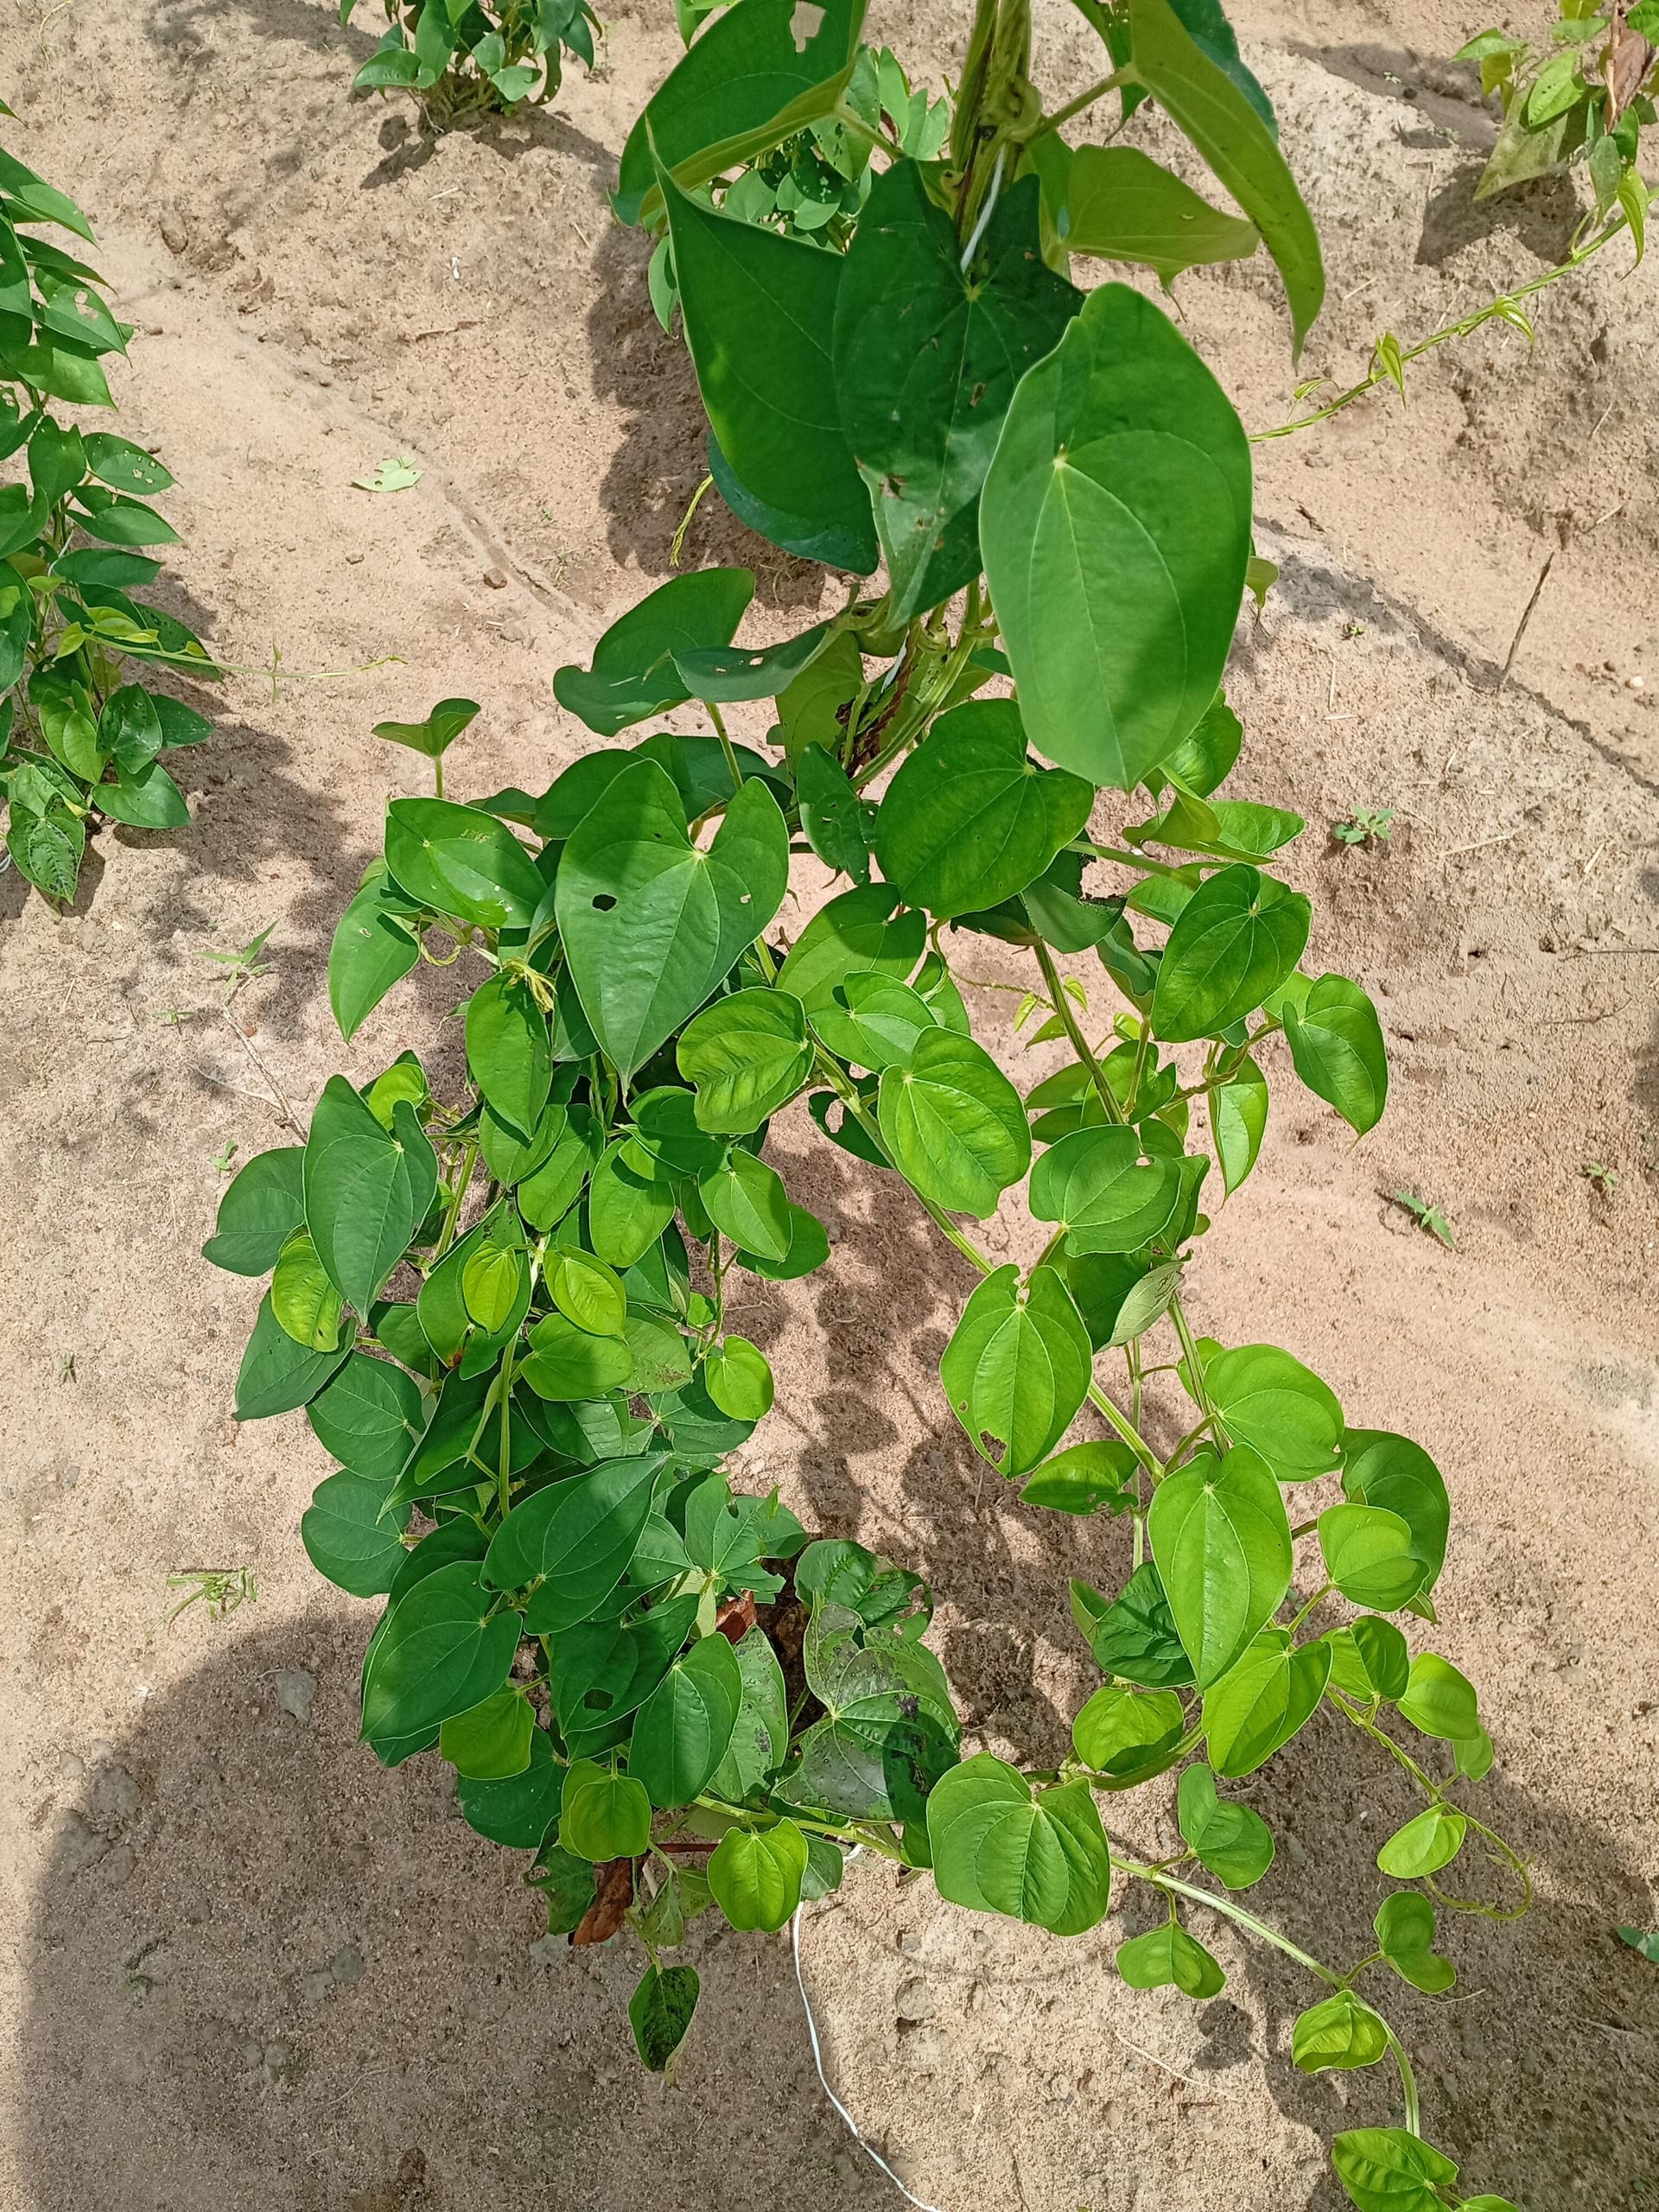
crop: yam
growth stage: vegetative
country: Nigeria
